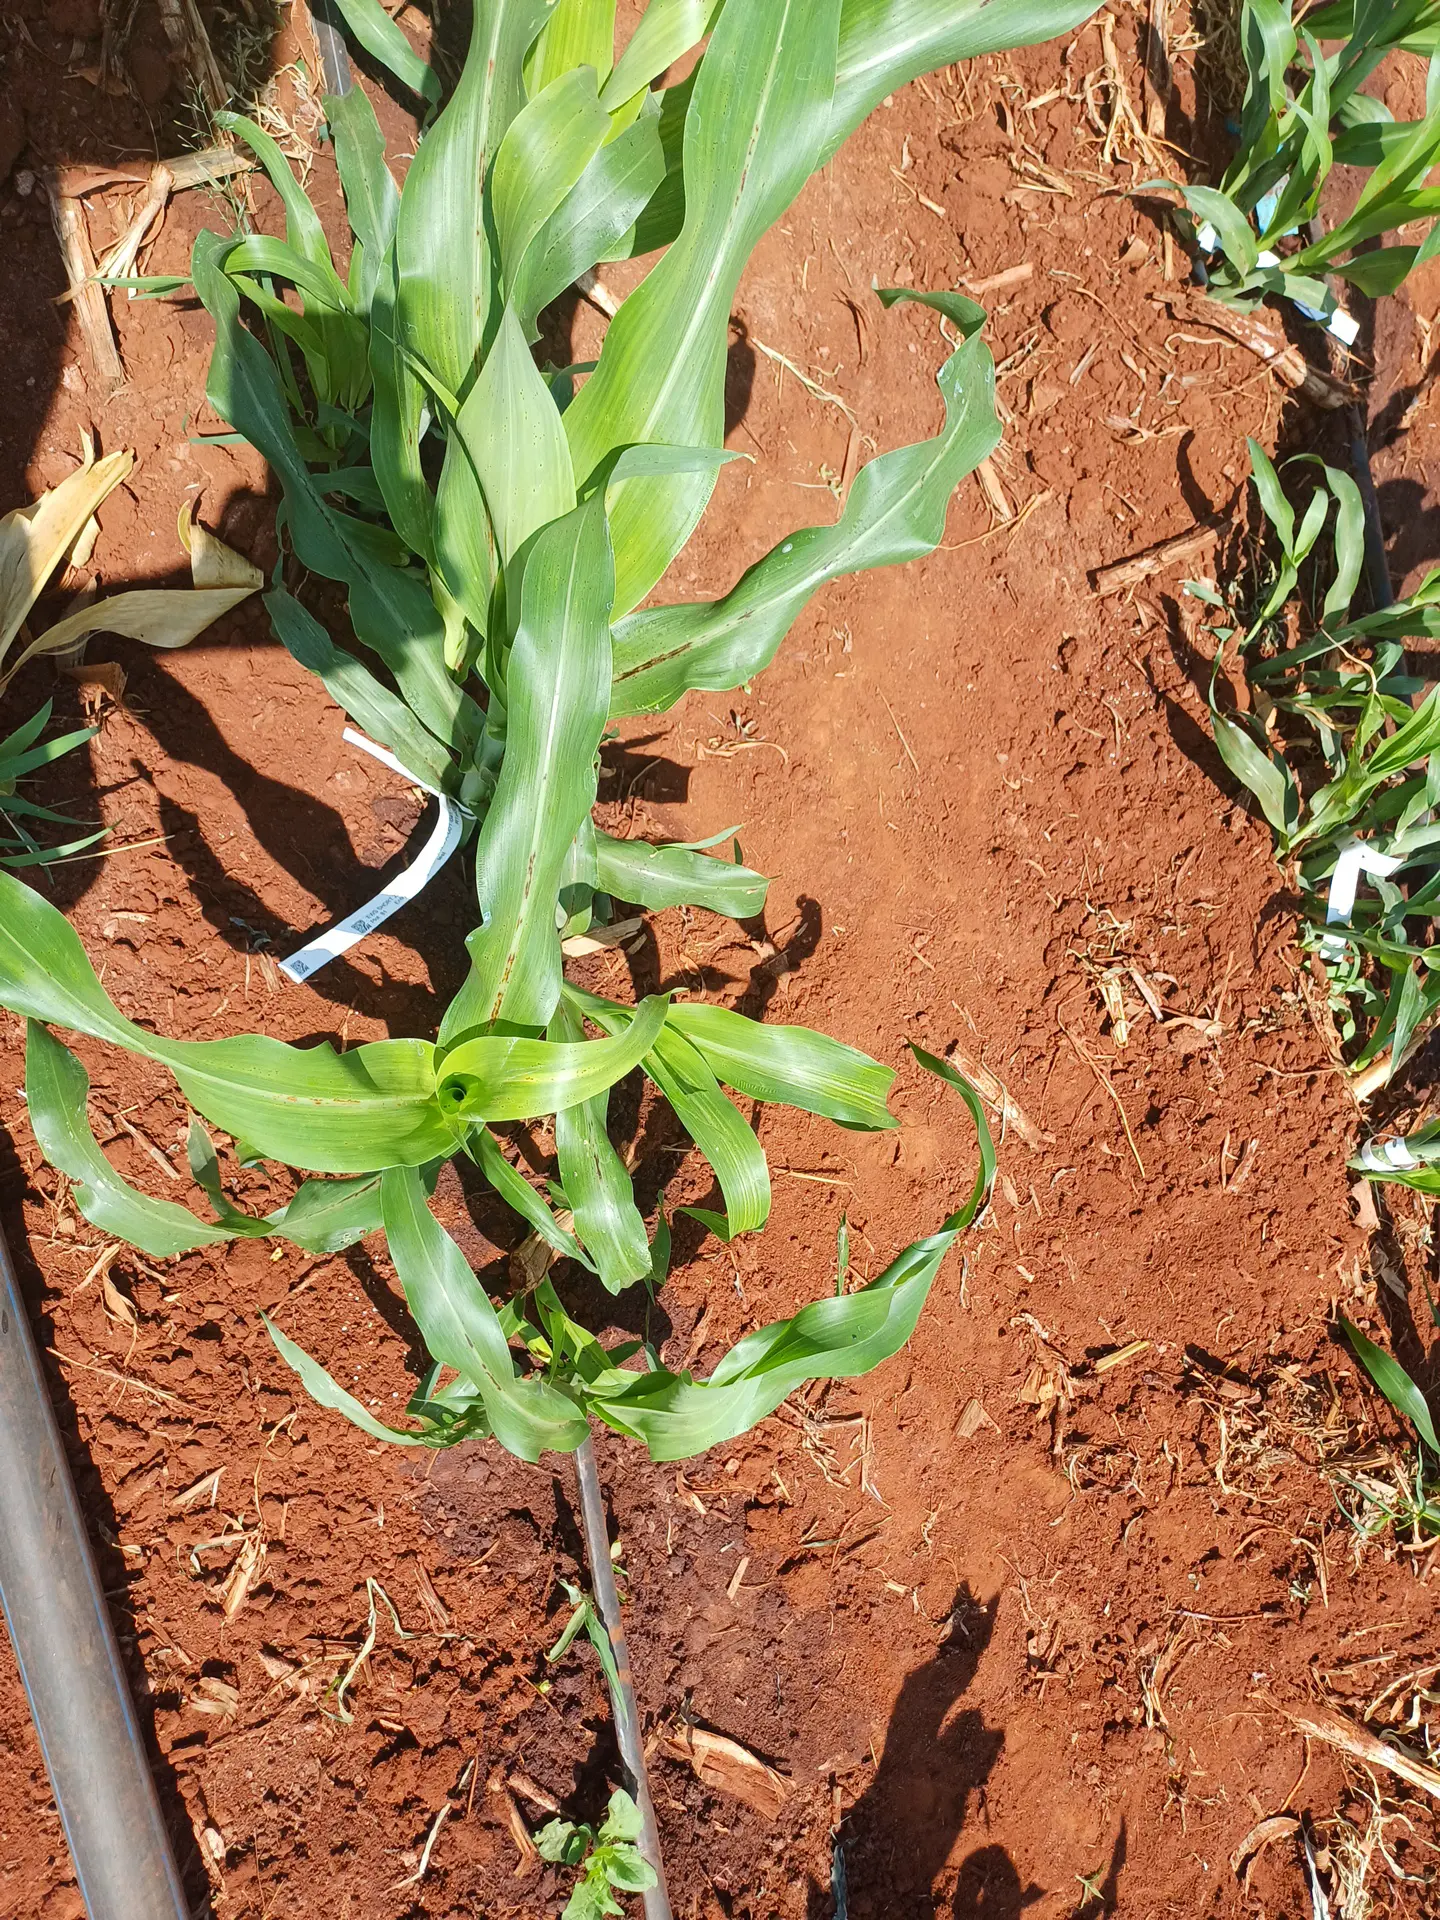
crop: sorghum
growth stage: vegetative
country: Kenya
